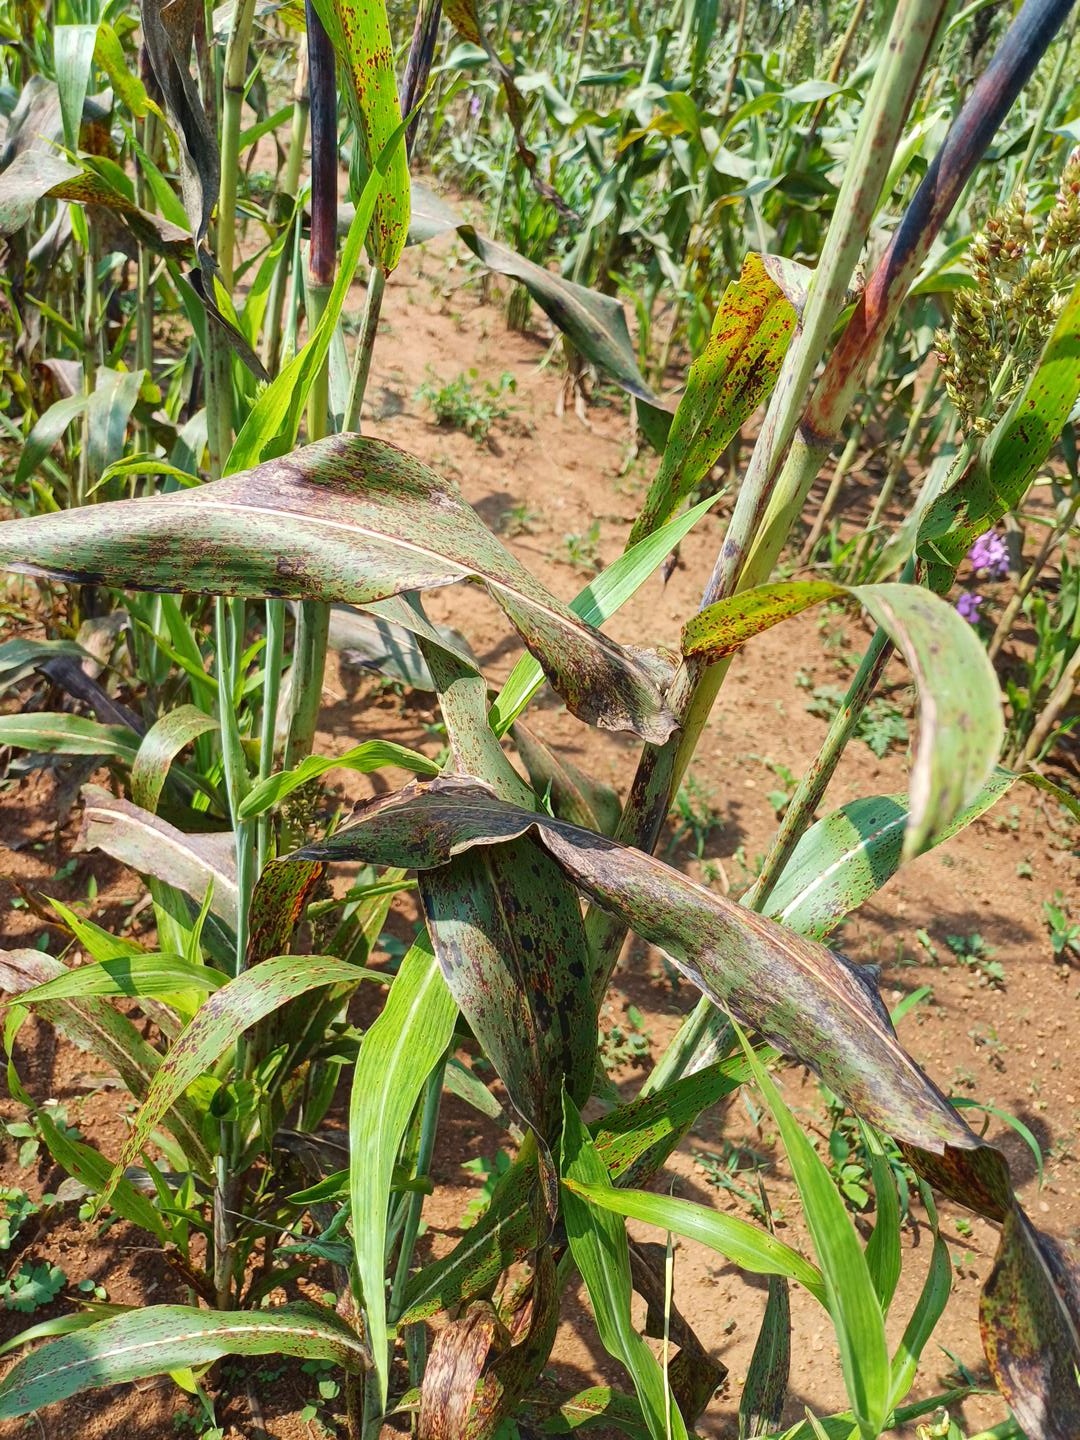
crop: sorghum
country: Kenya
